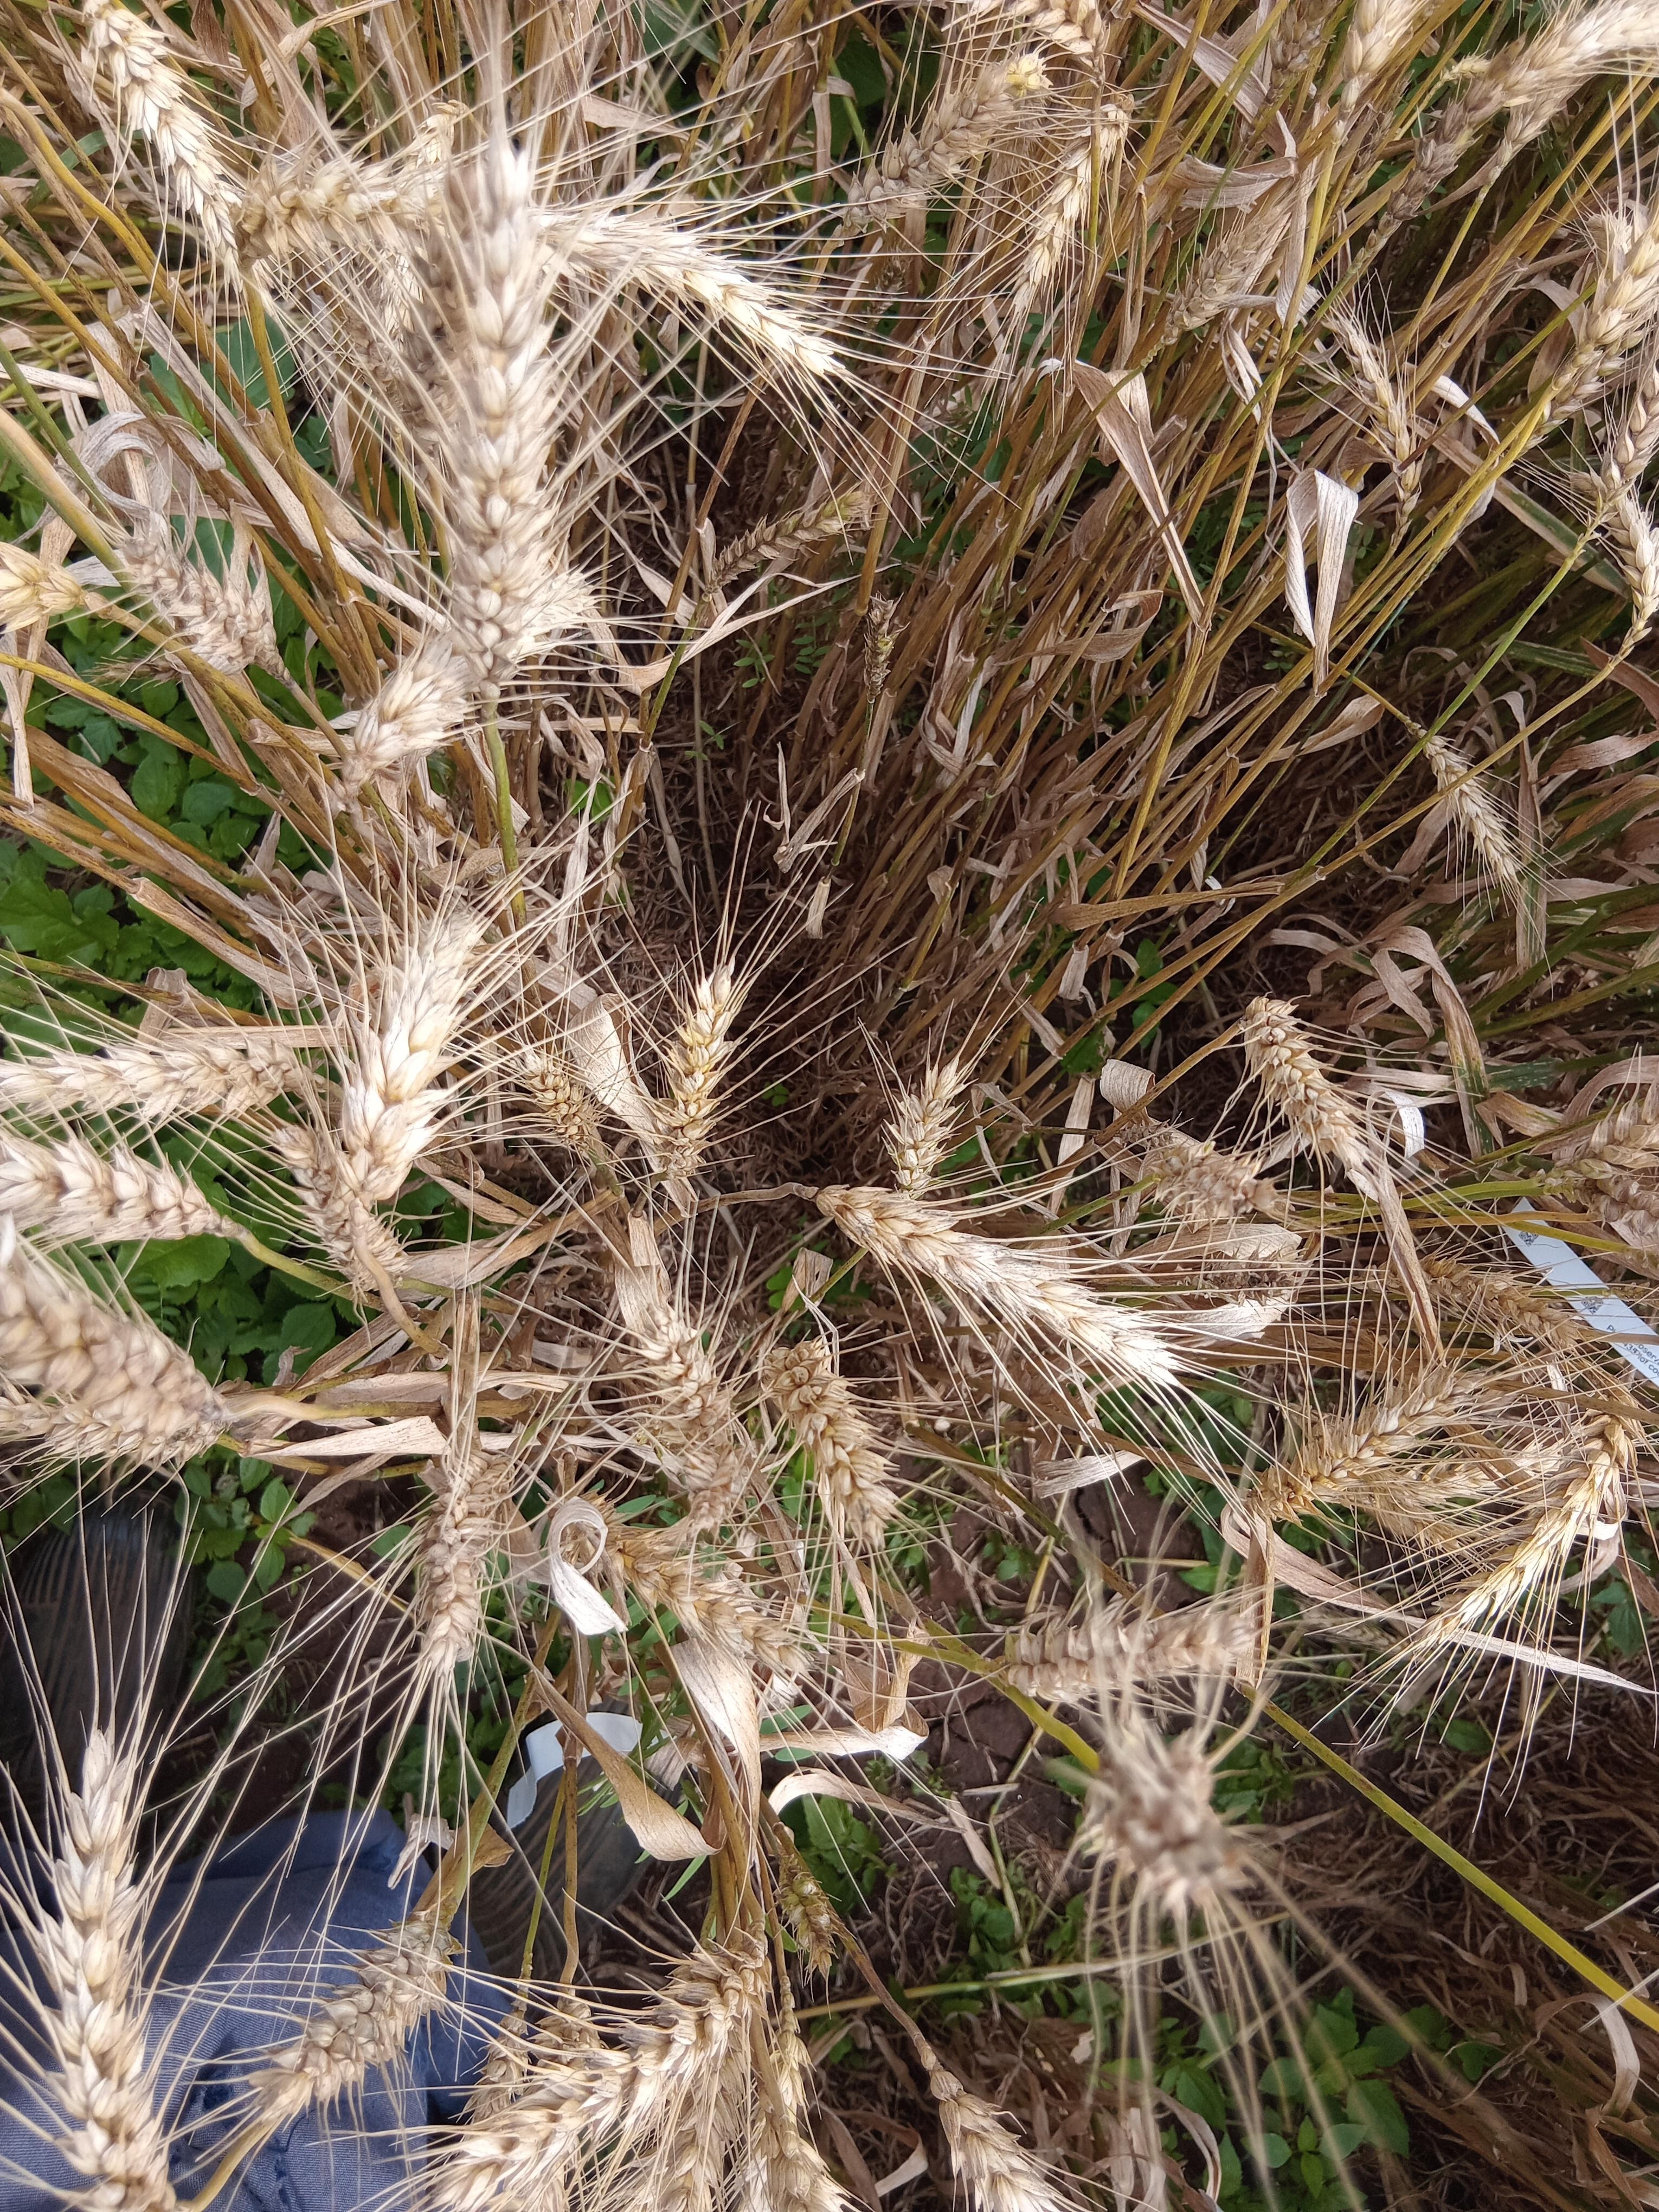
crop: wheat
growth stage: maturity
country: Kenya
